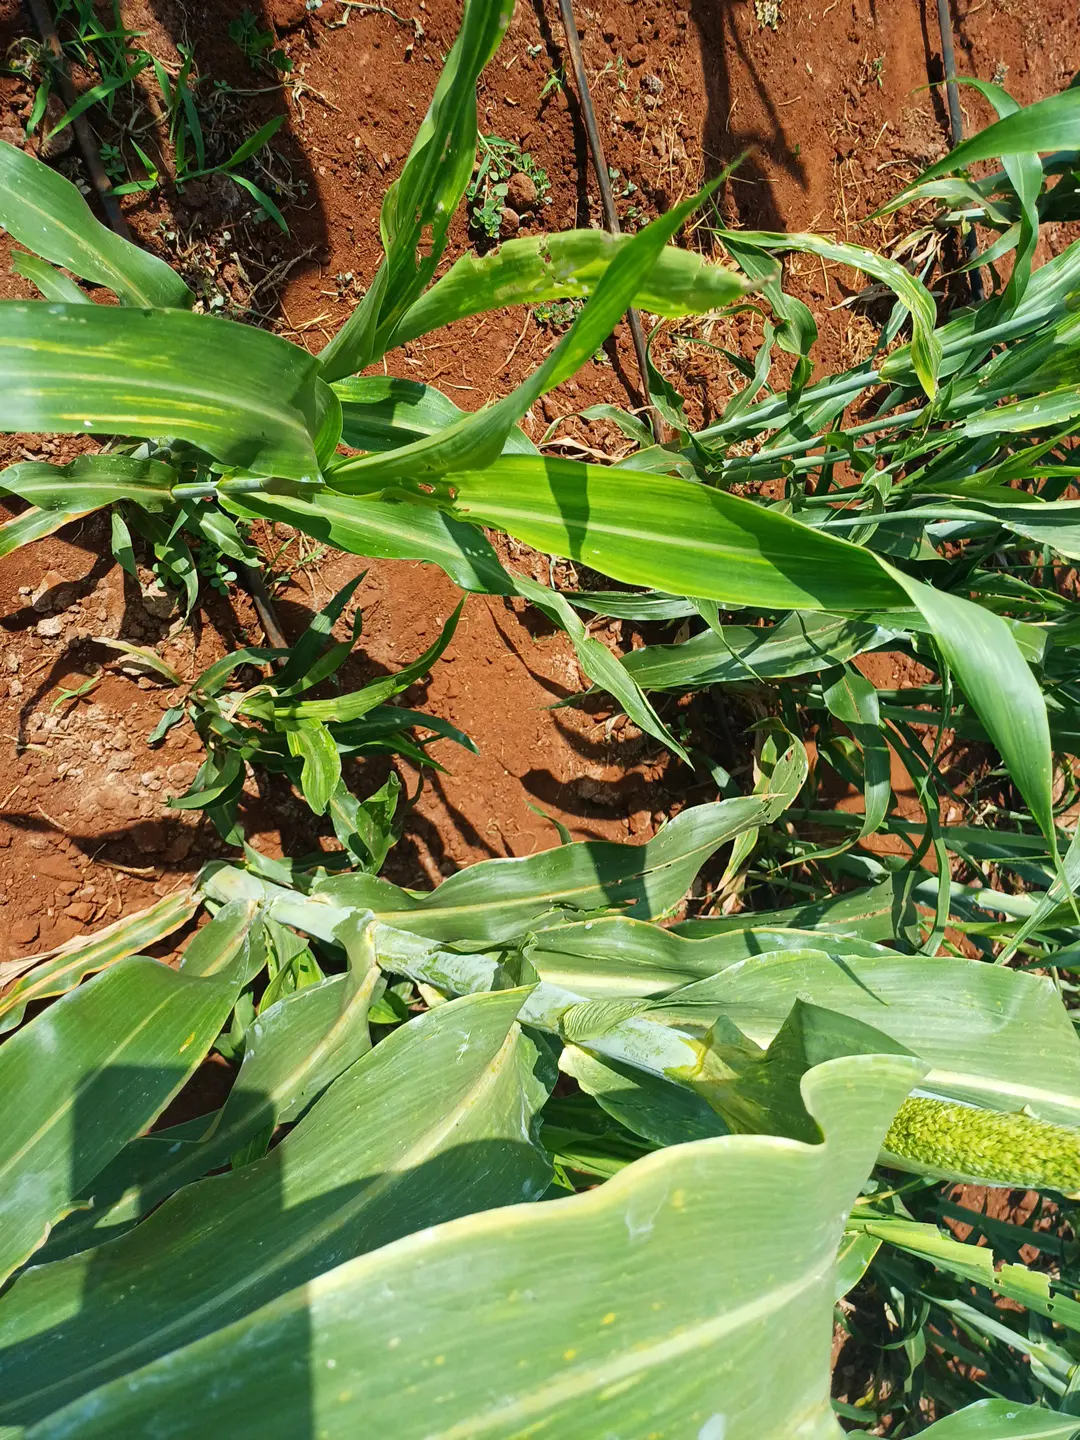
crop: sorghum
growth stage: vegetative
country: Kenya
